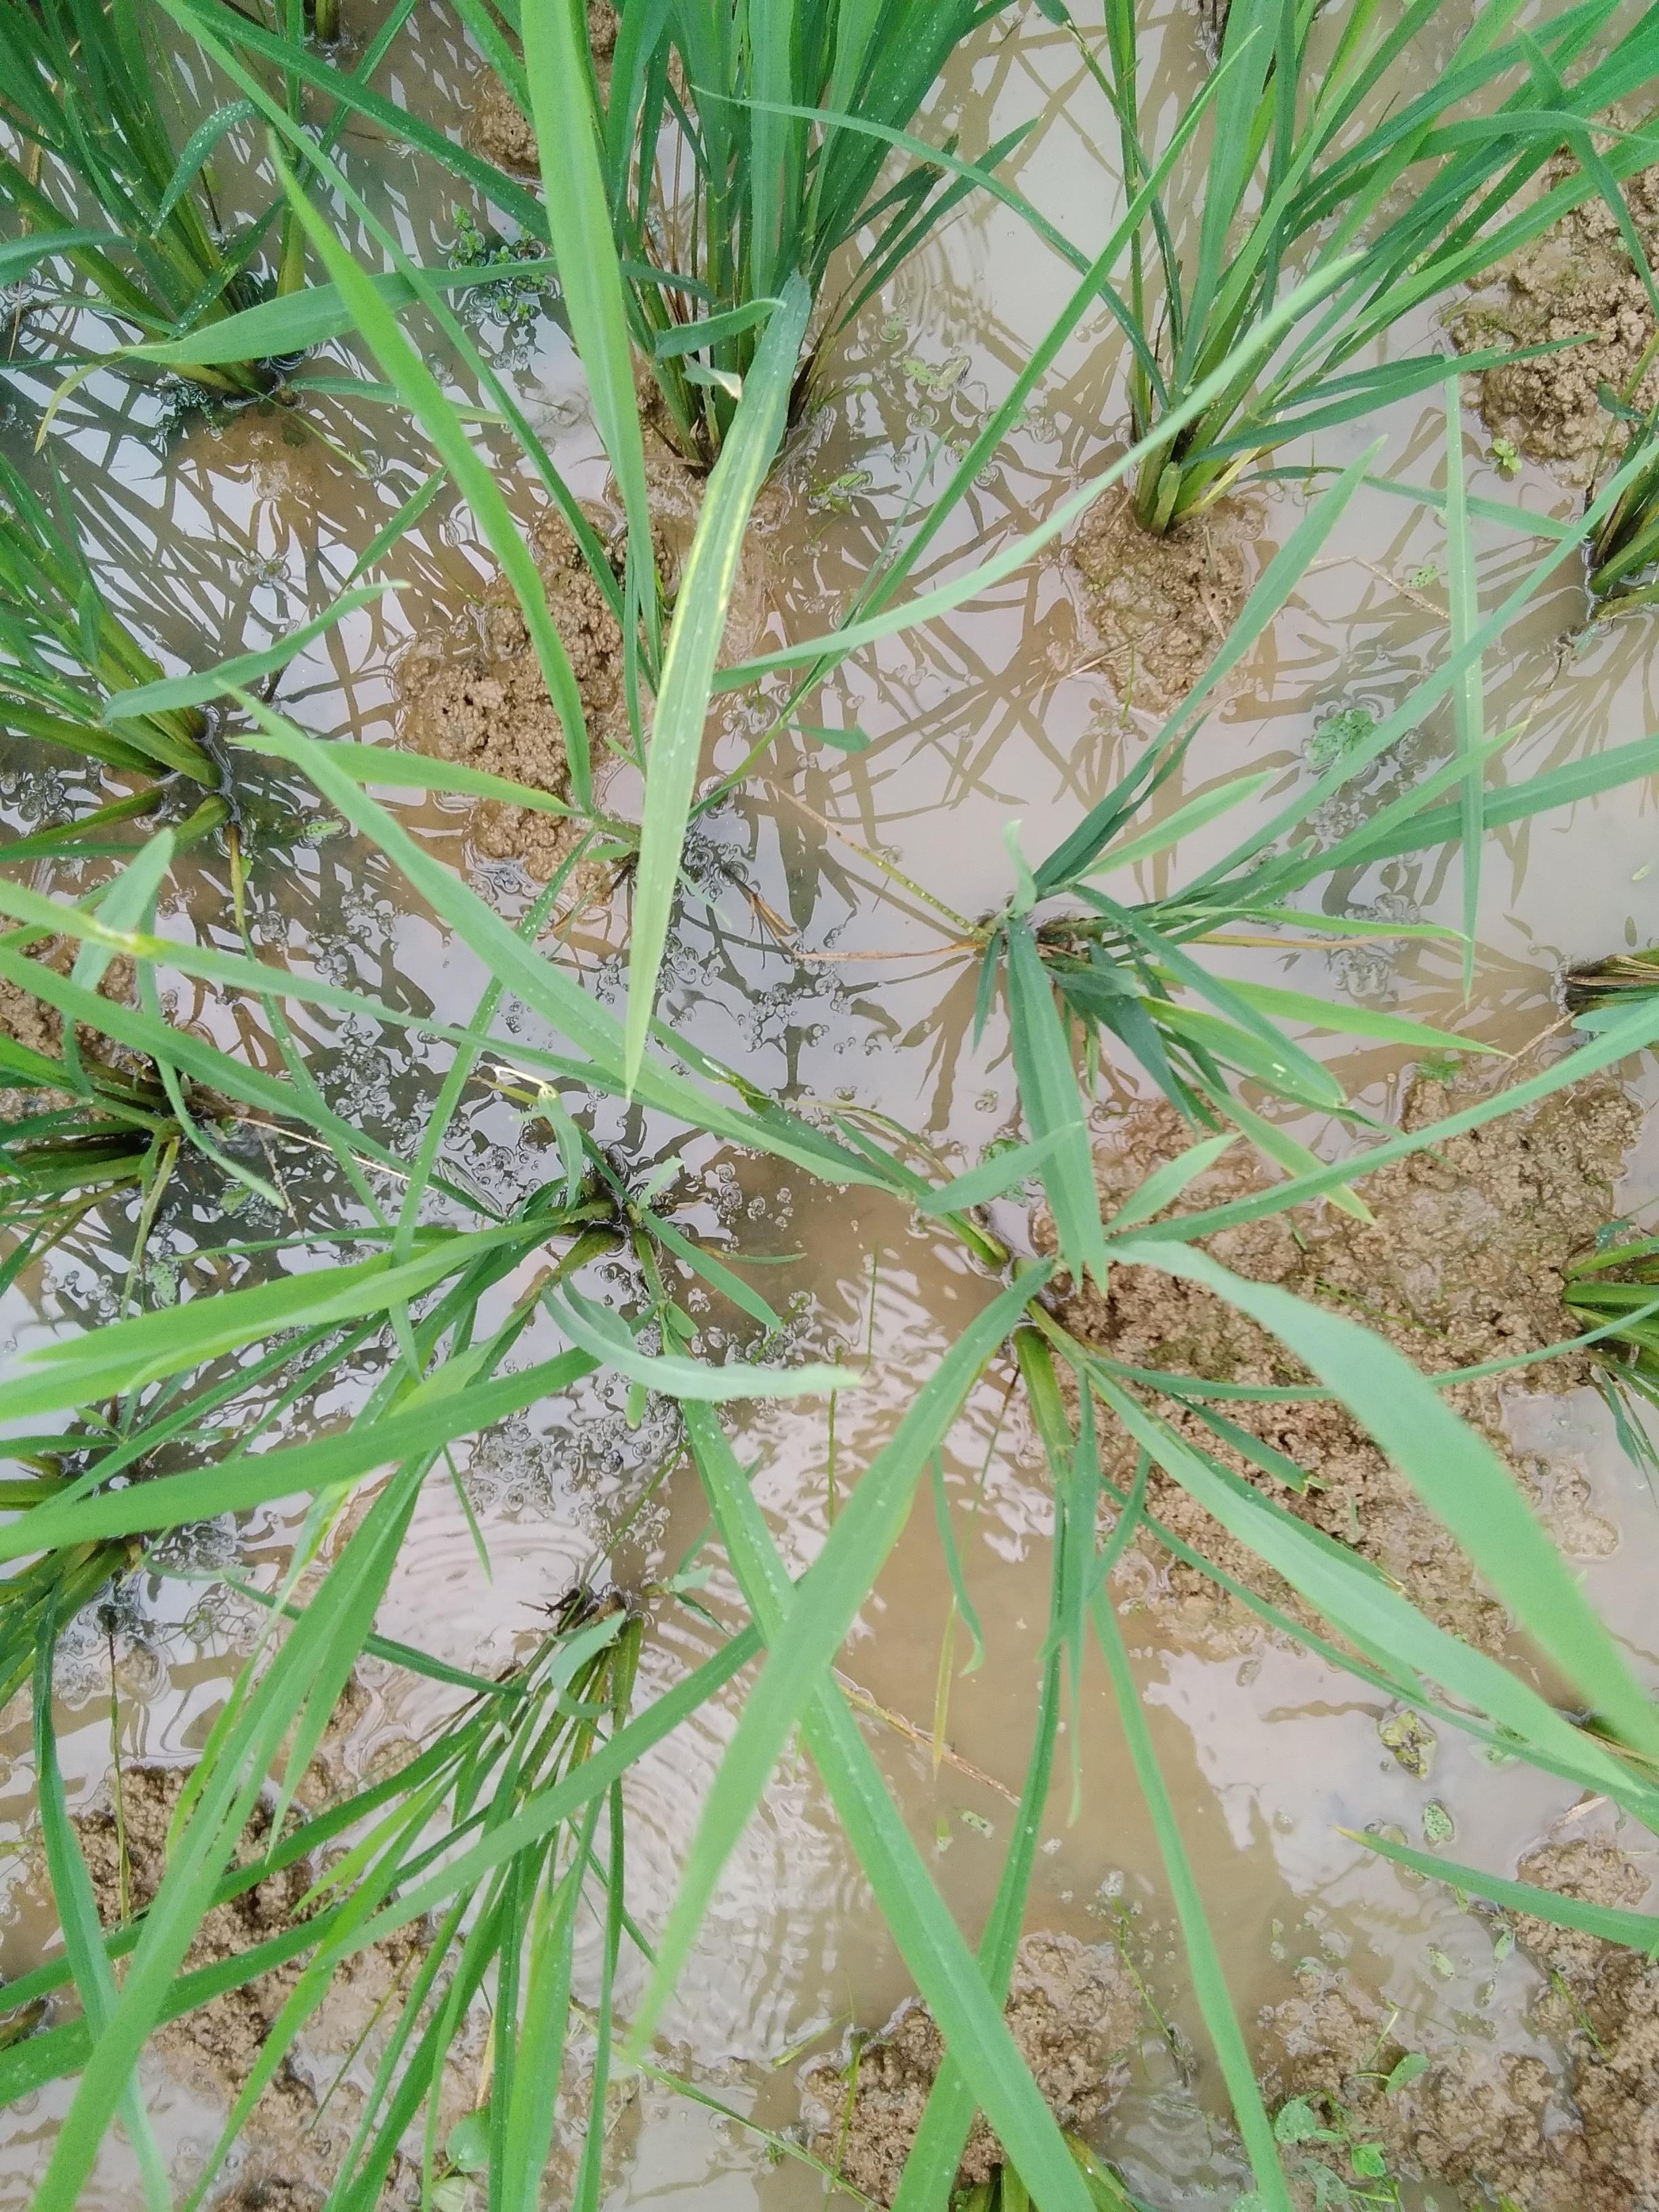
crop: rice
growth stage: vegetative
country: Nigeria
